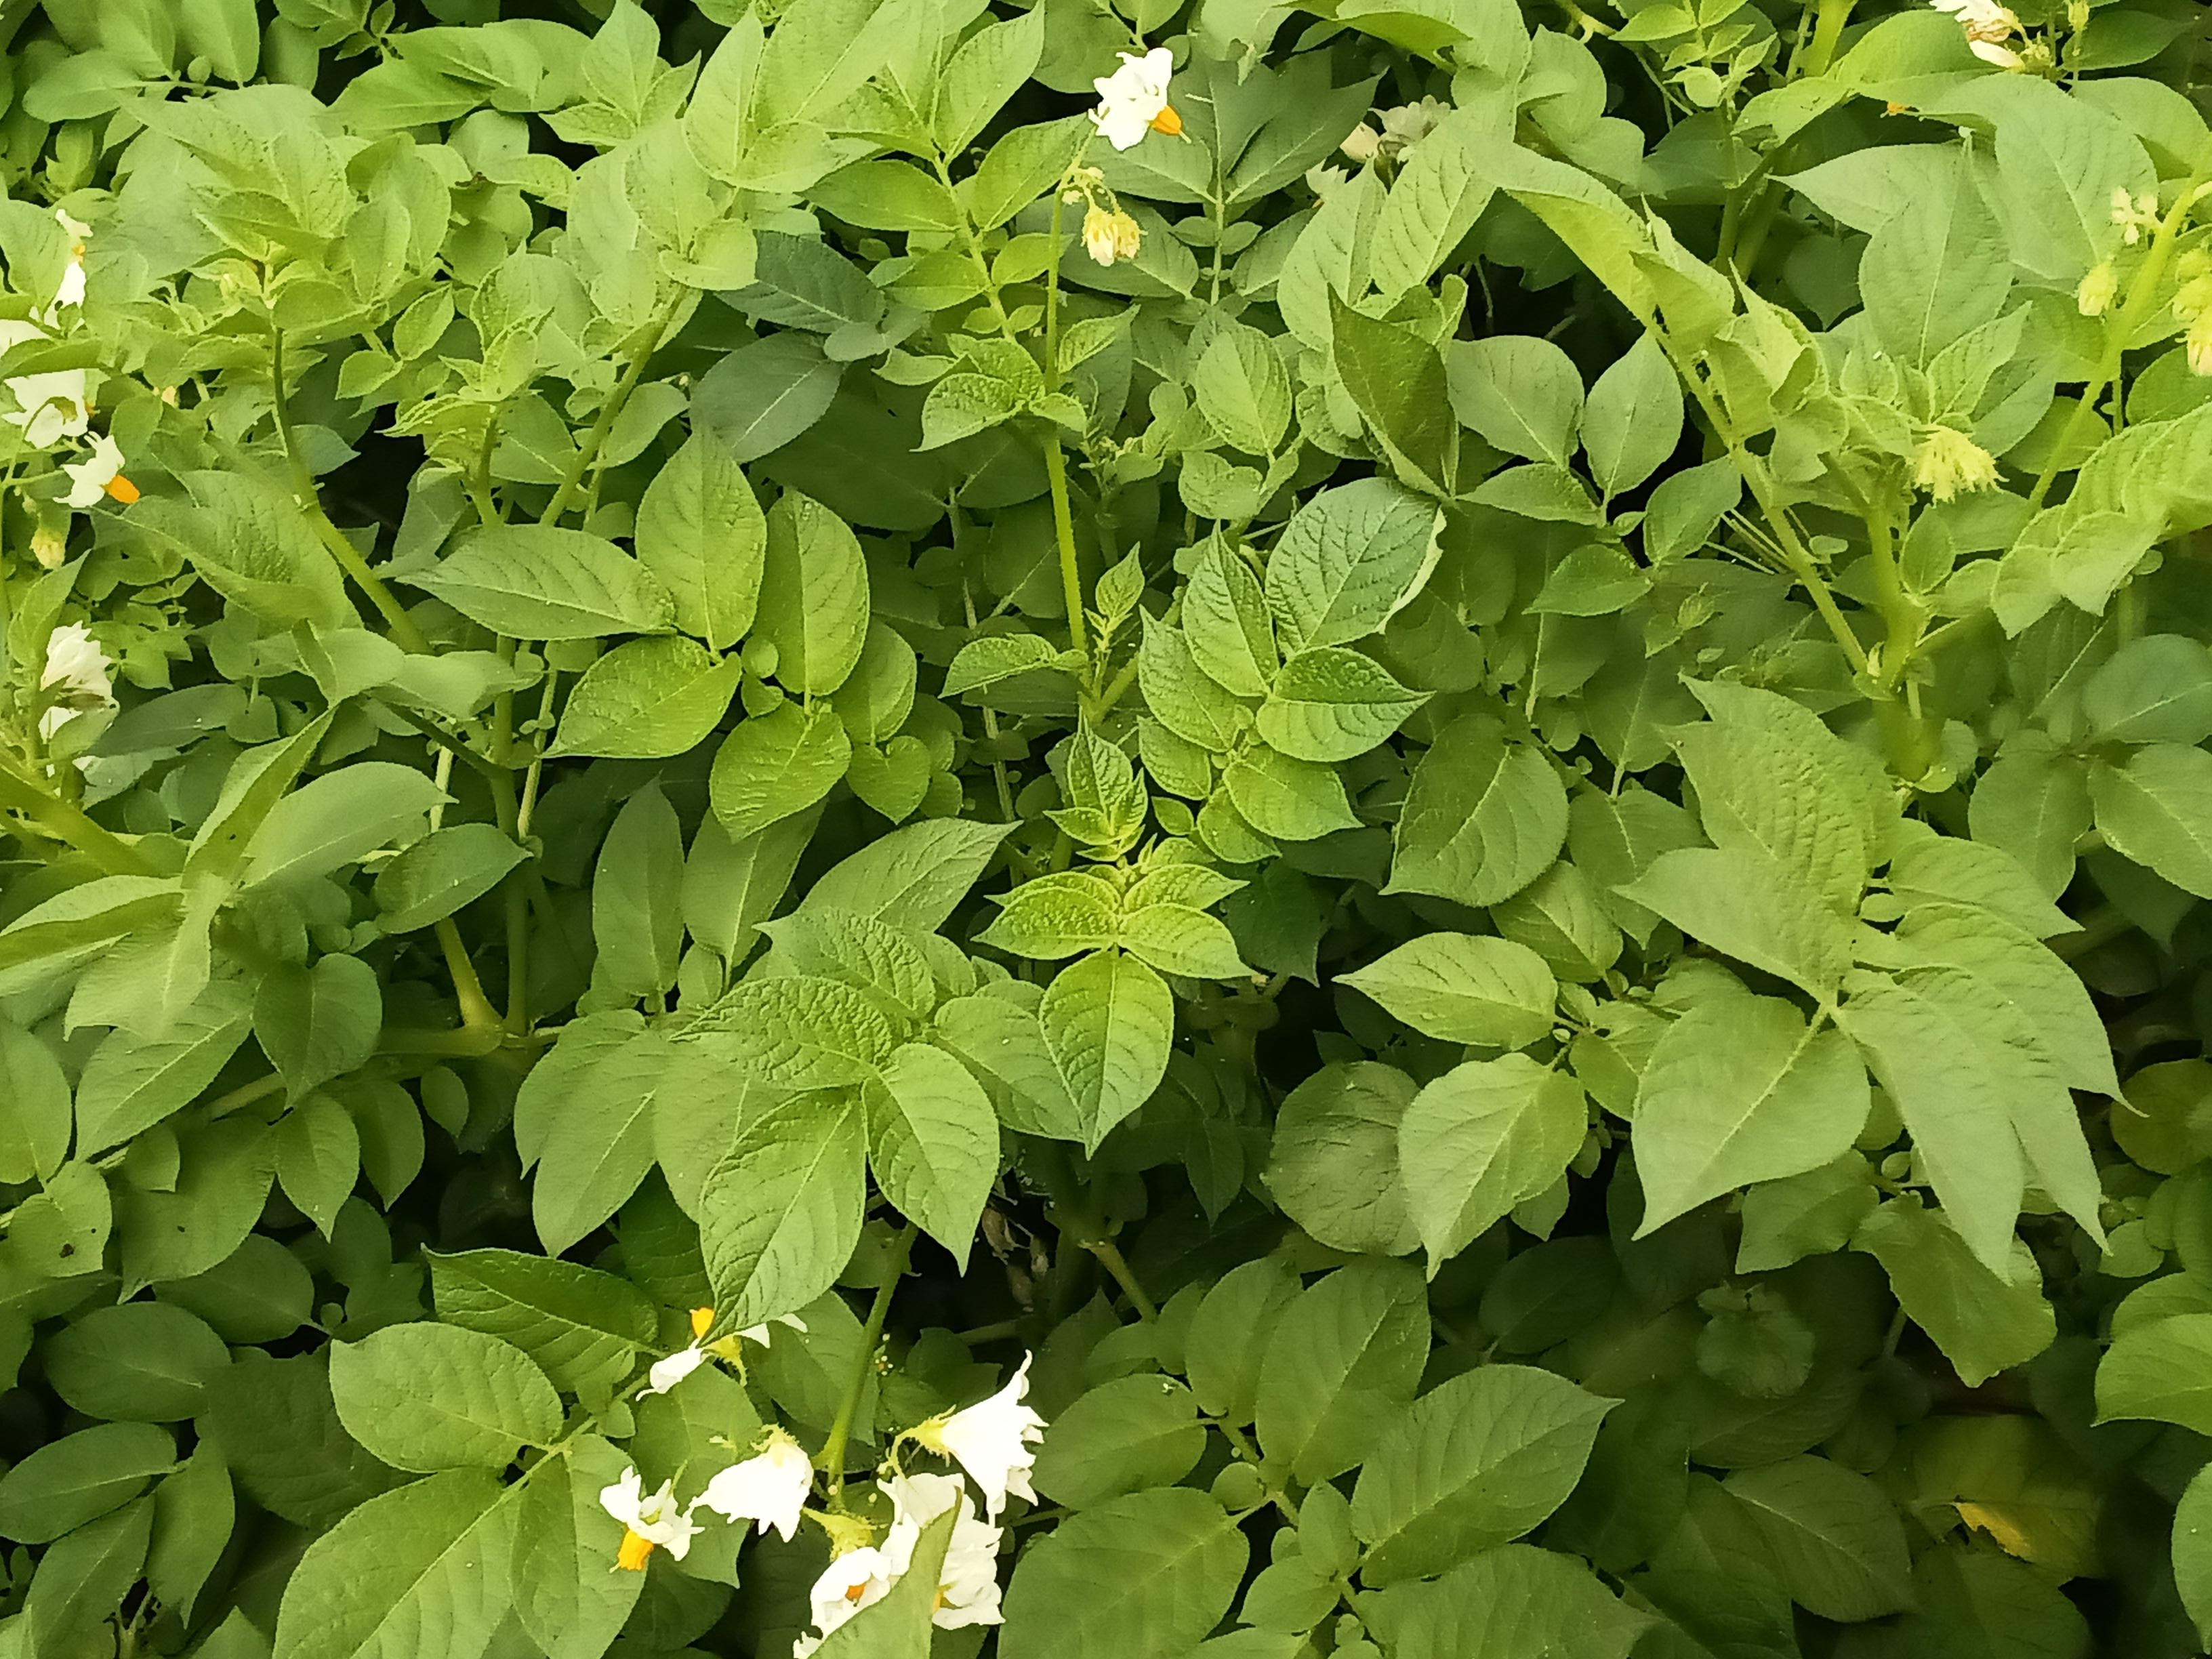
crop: potato
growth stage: flowering
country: Kenya
